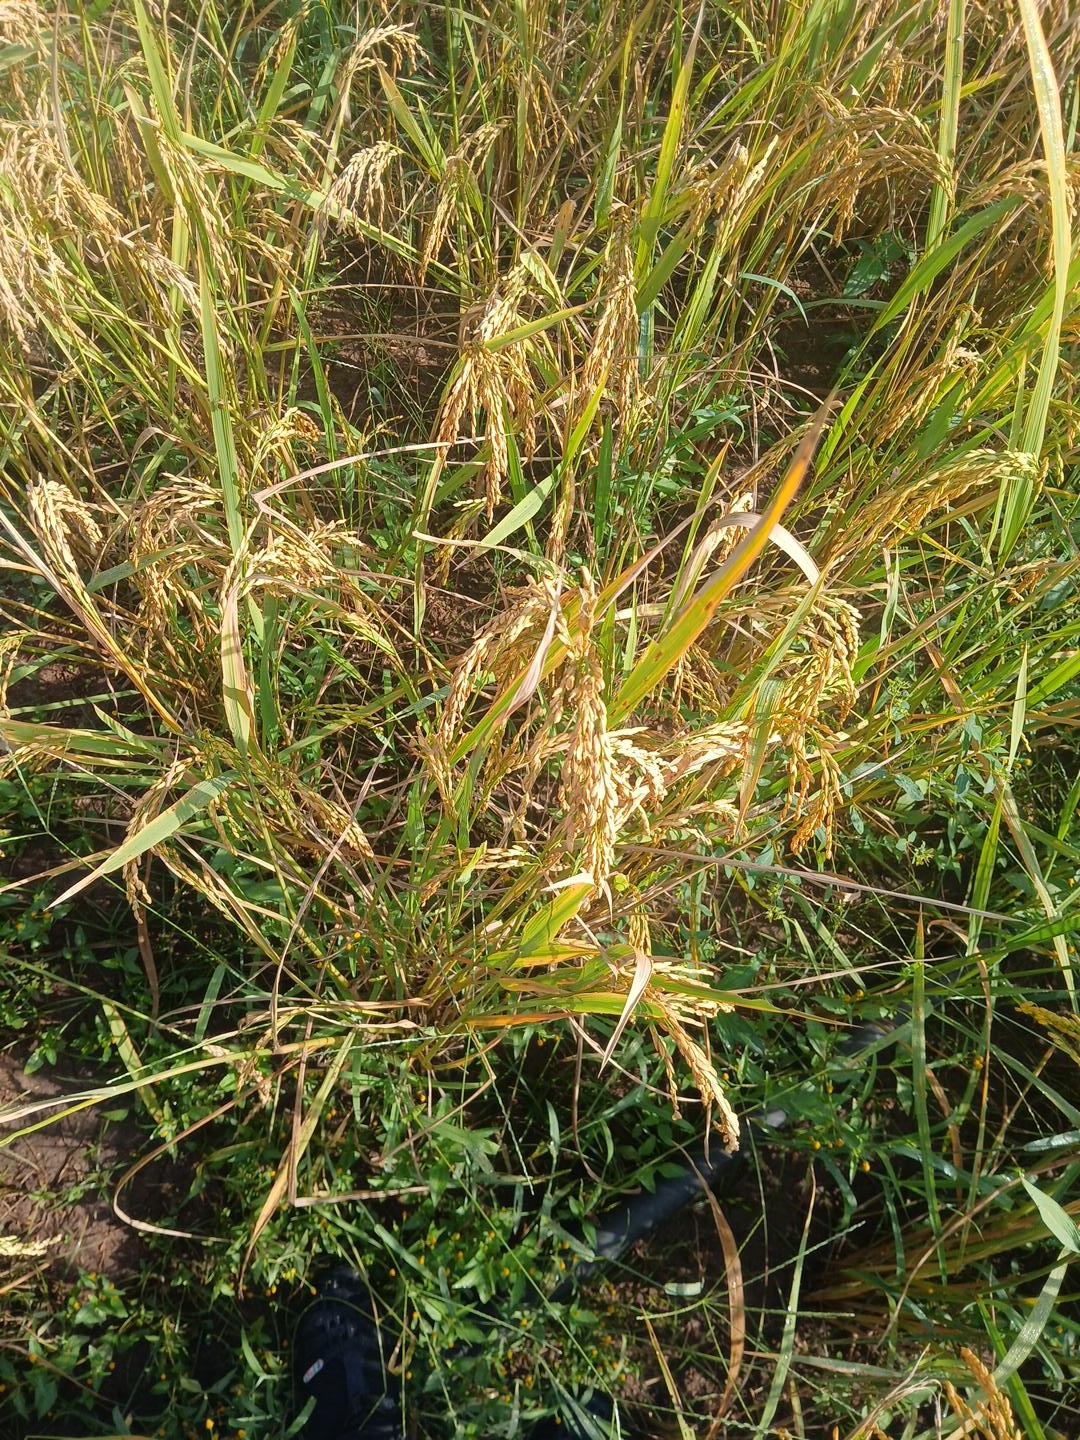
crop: rice
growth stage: ripening
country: Côte d'Ivoire
